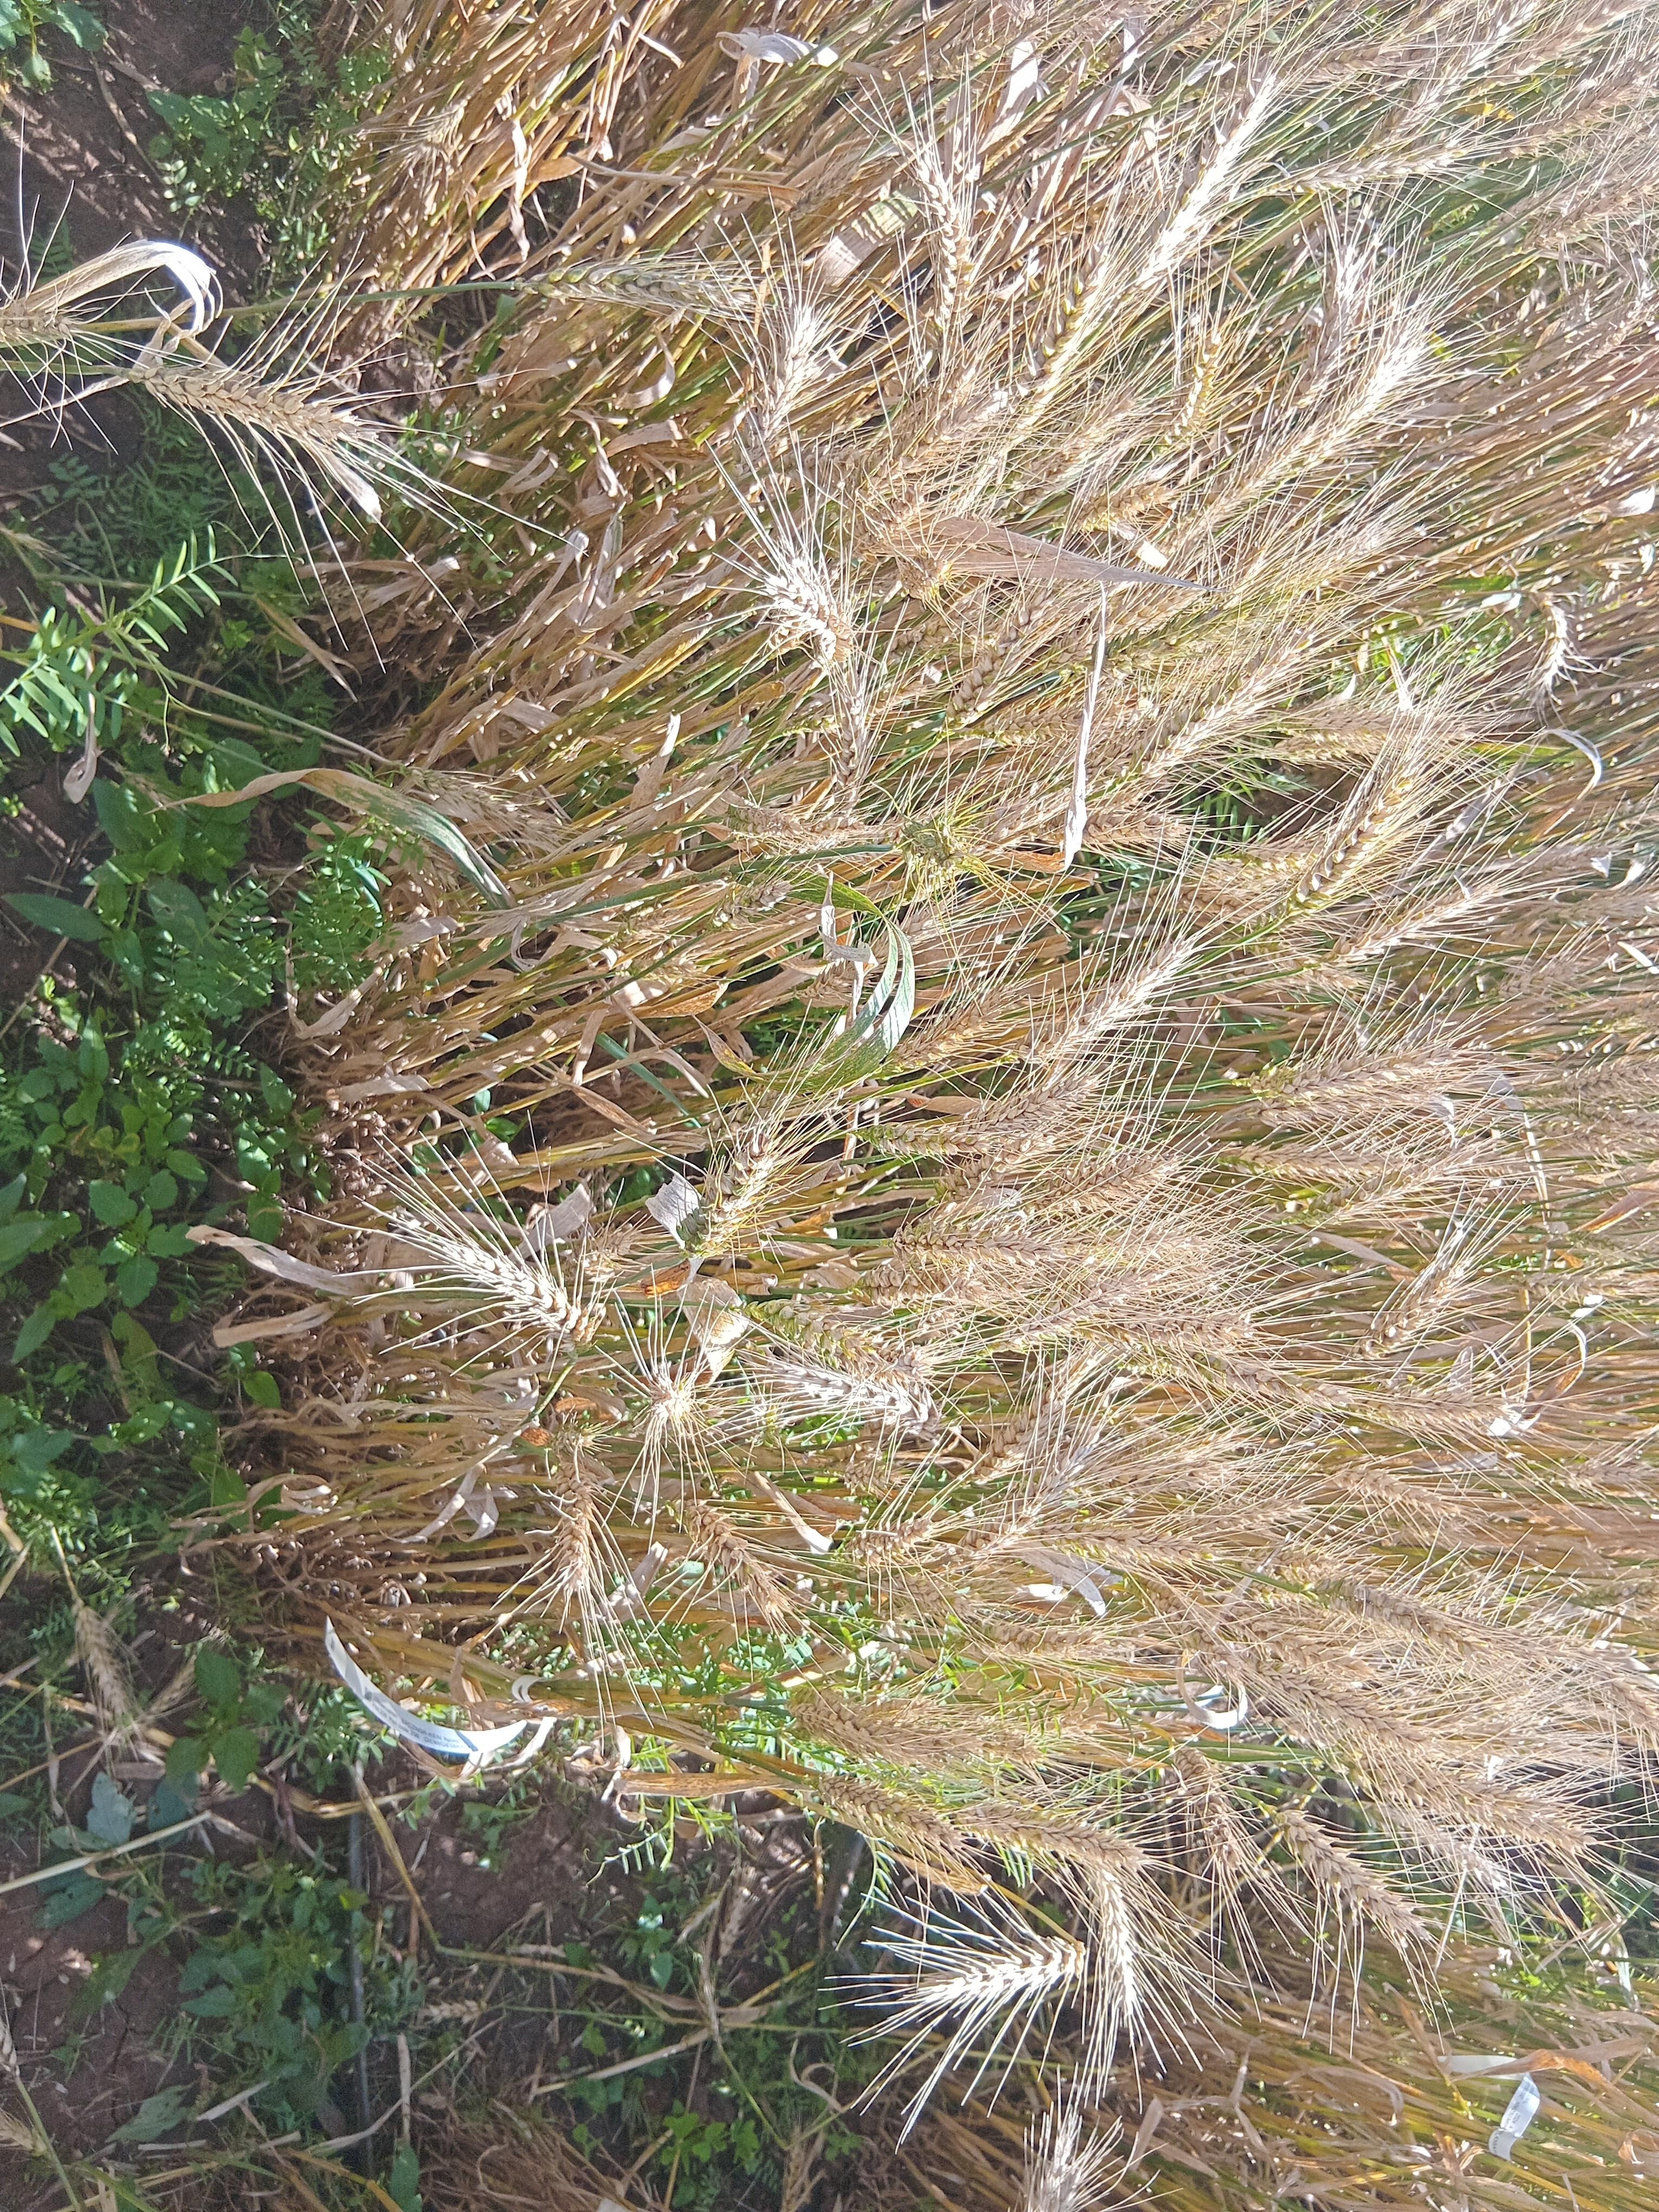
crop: wheat
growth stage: maturity
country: Kenya
